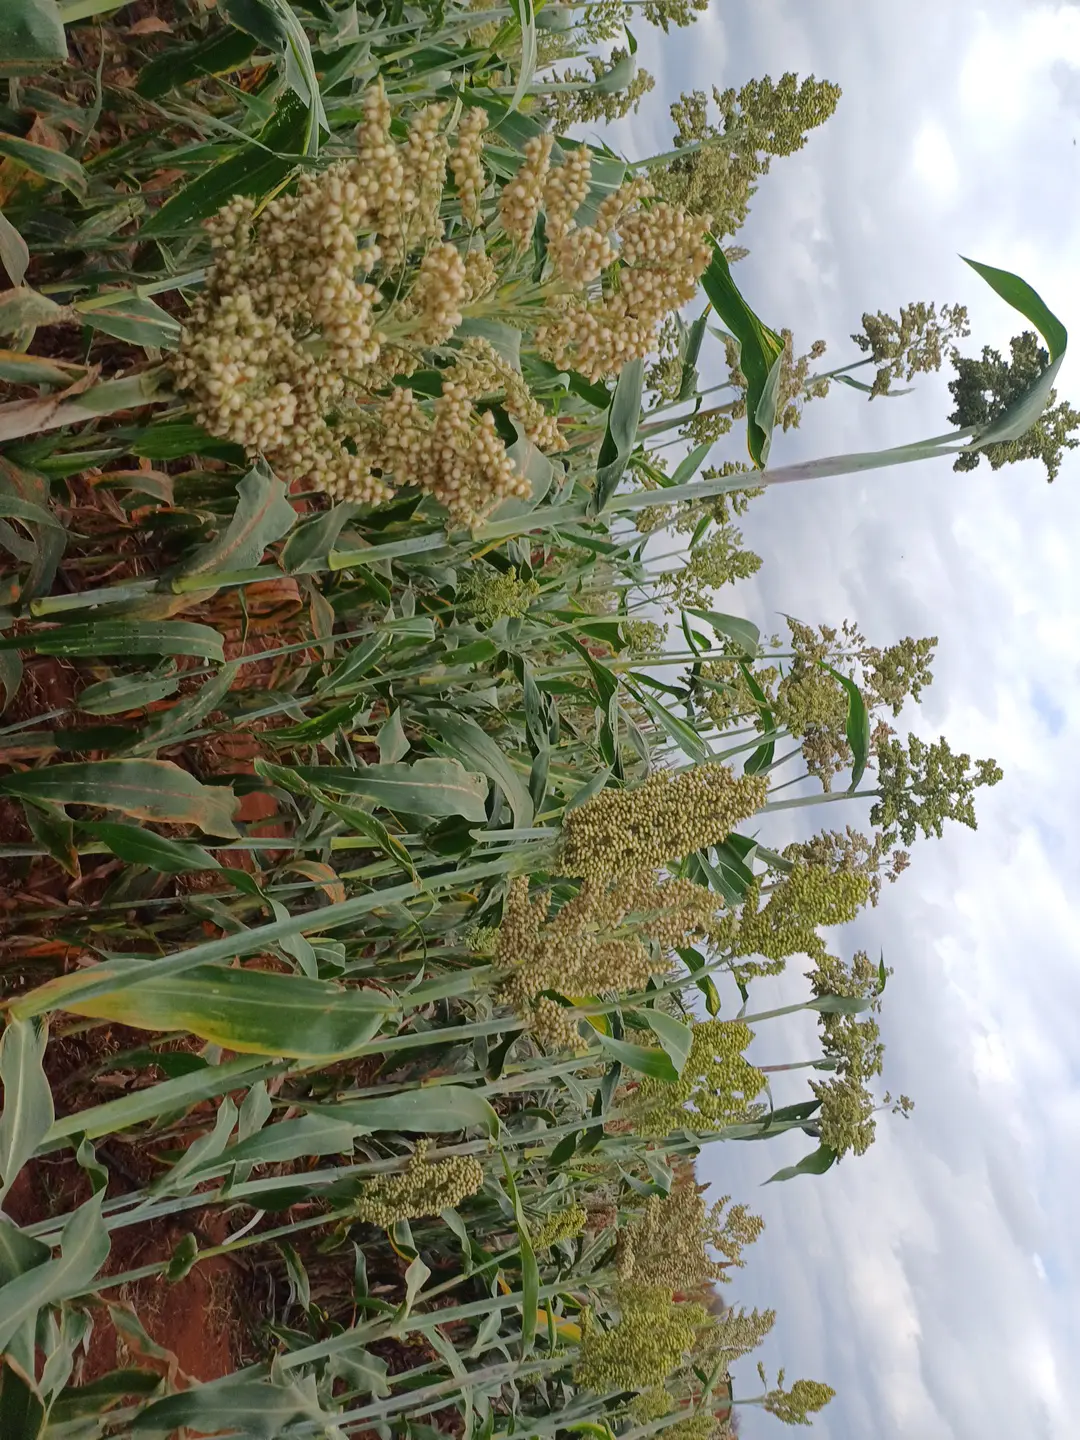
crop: sorghum
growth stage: filling grain
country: Kenya
